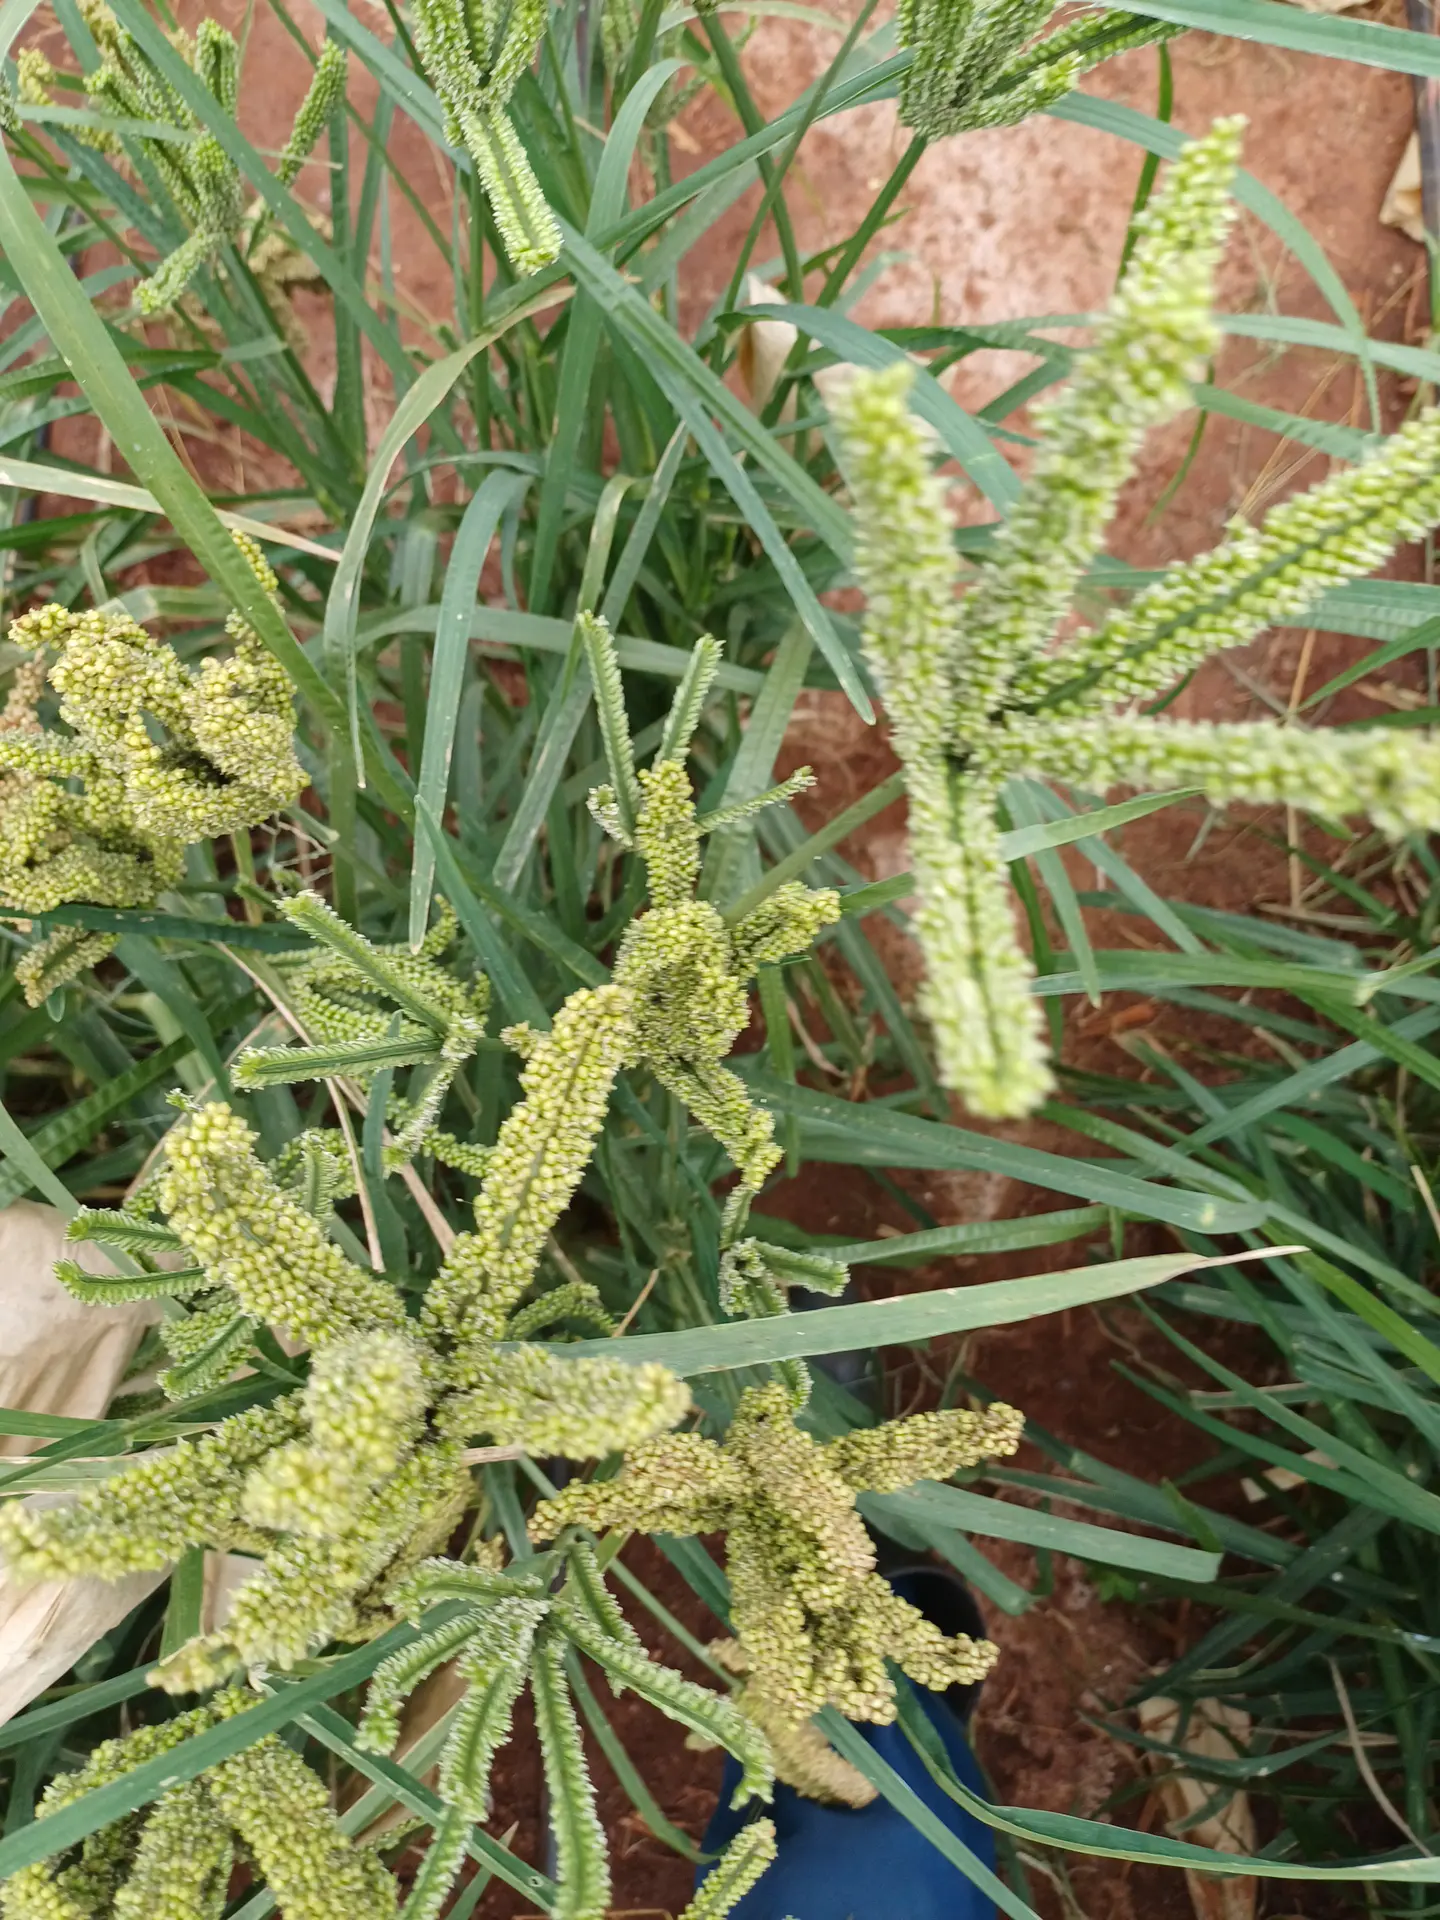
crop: finger millet
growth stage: filling grain
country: Kenya
